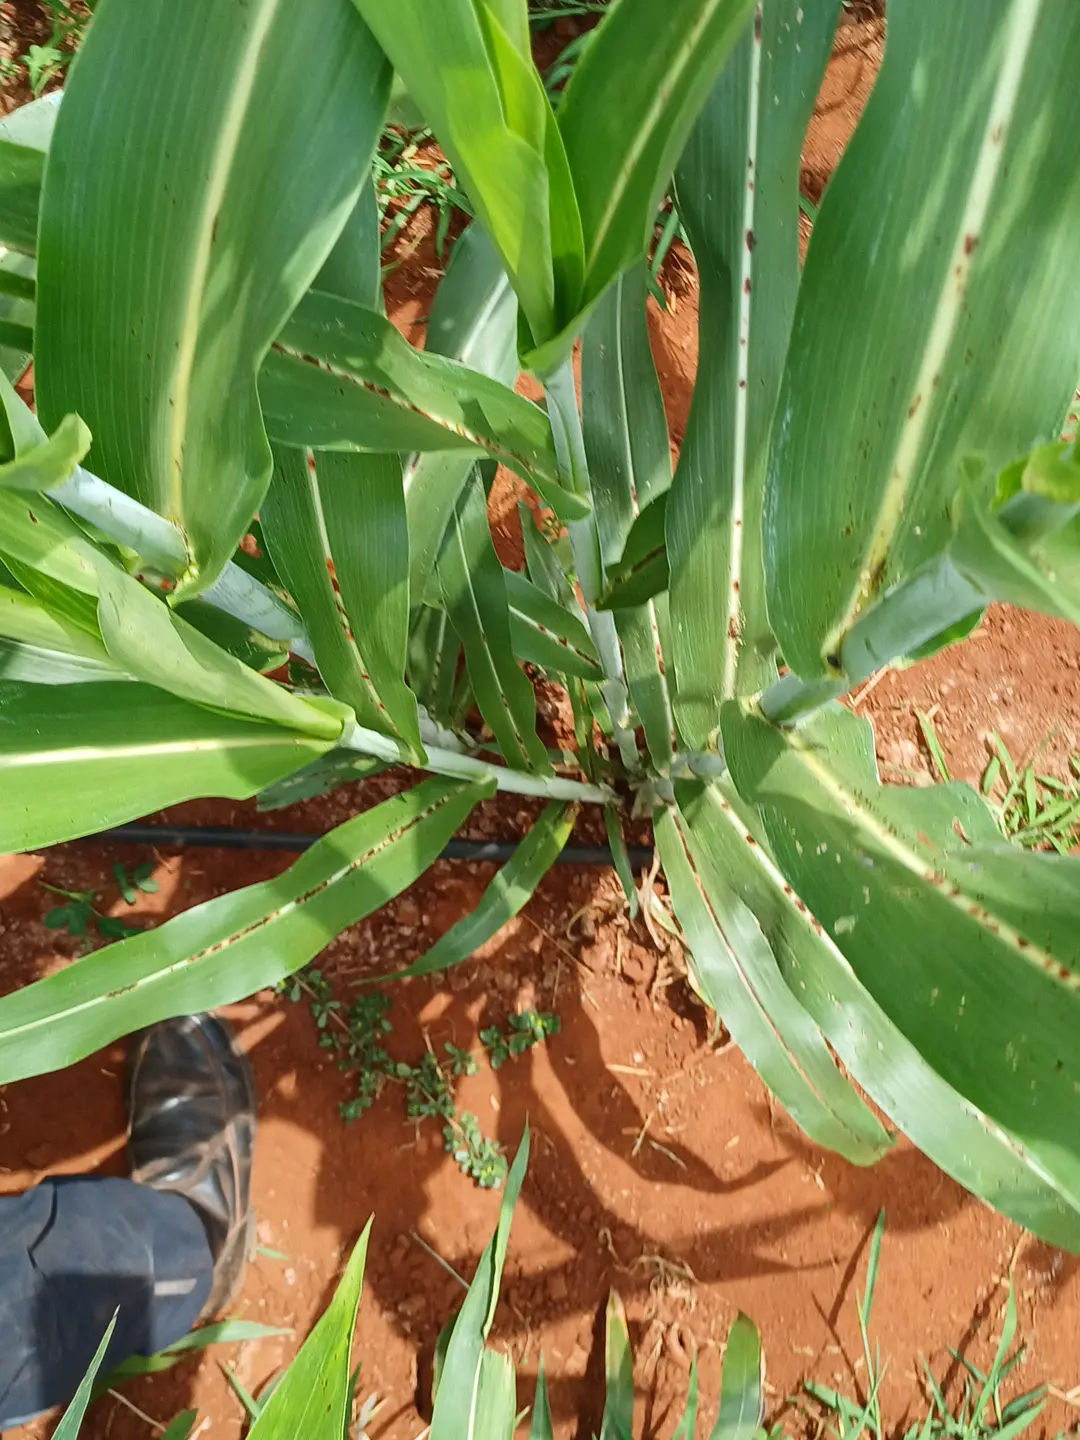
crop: sorghum
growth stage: heading tuber
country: Kenya
